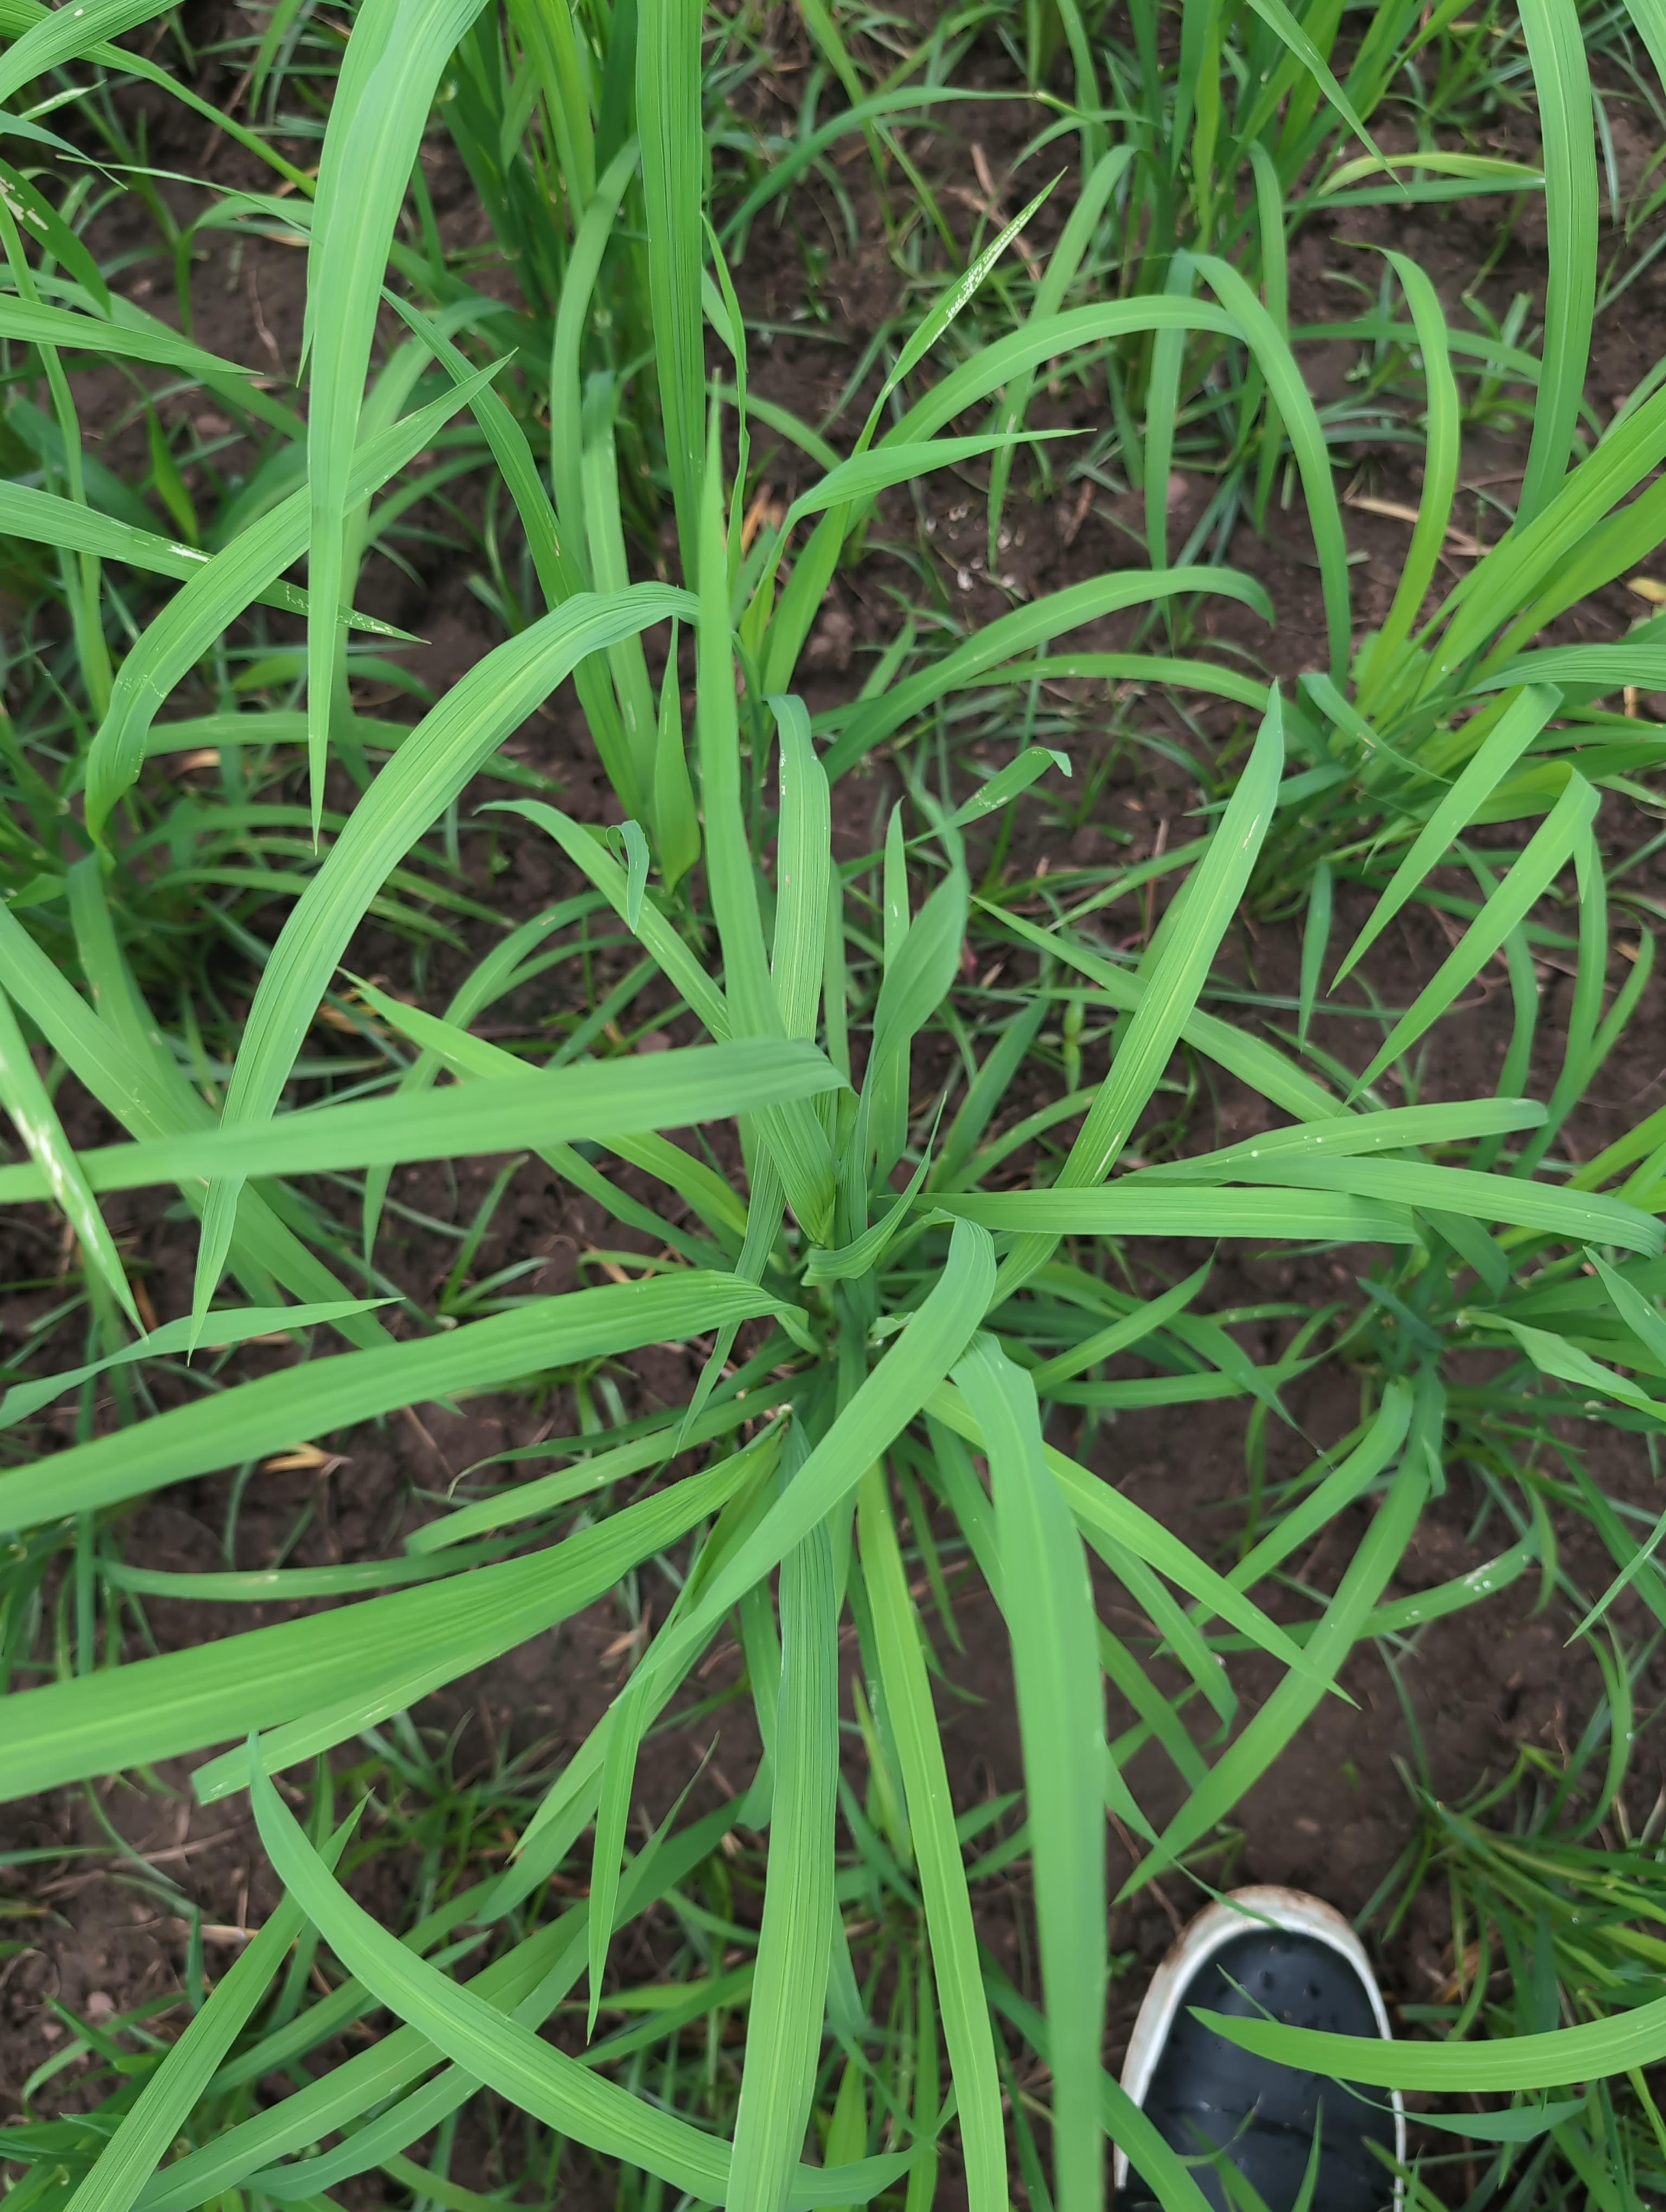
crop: rice
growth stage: tillering
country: Côte d'Ivoire
